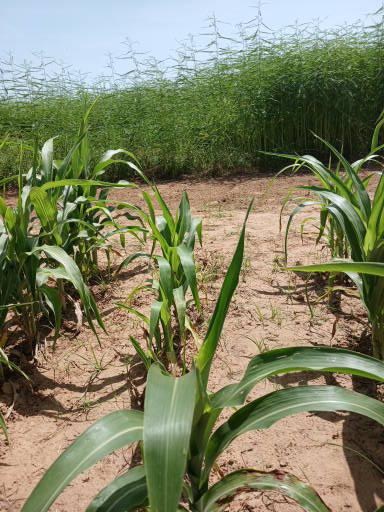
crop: sorghum
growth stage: vegetative
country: Senegal
